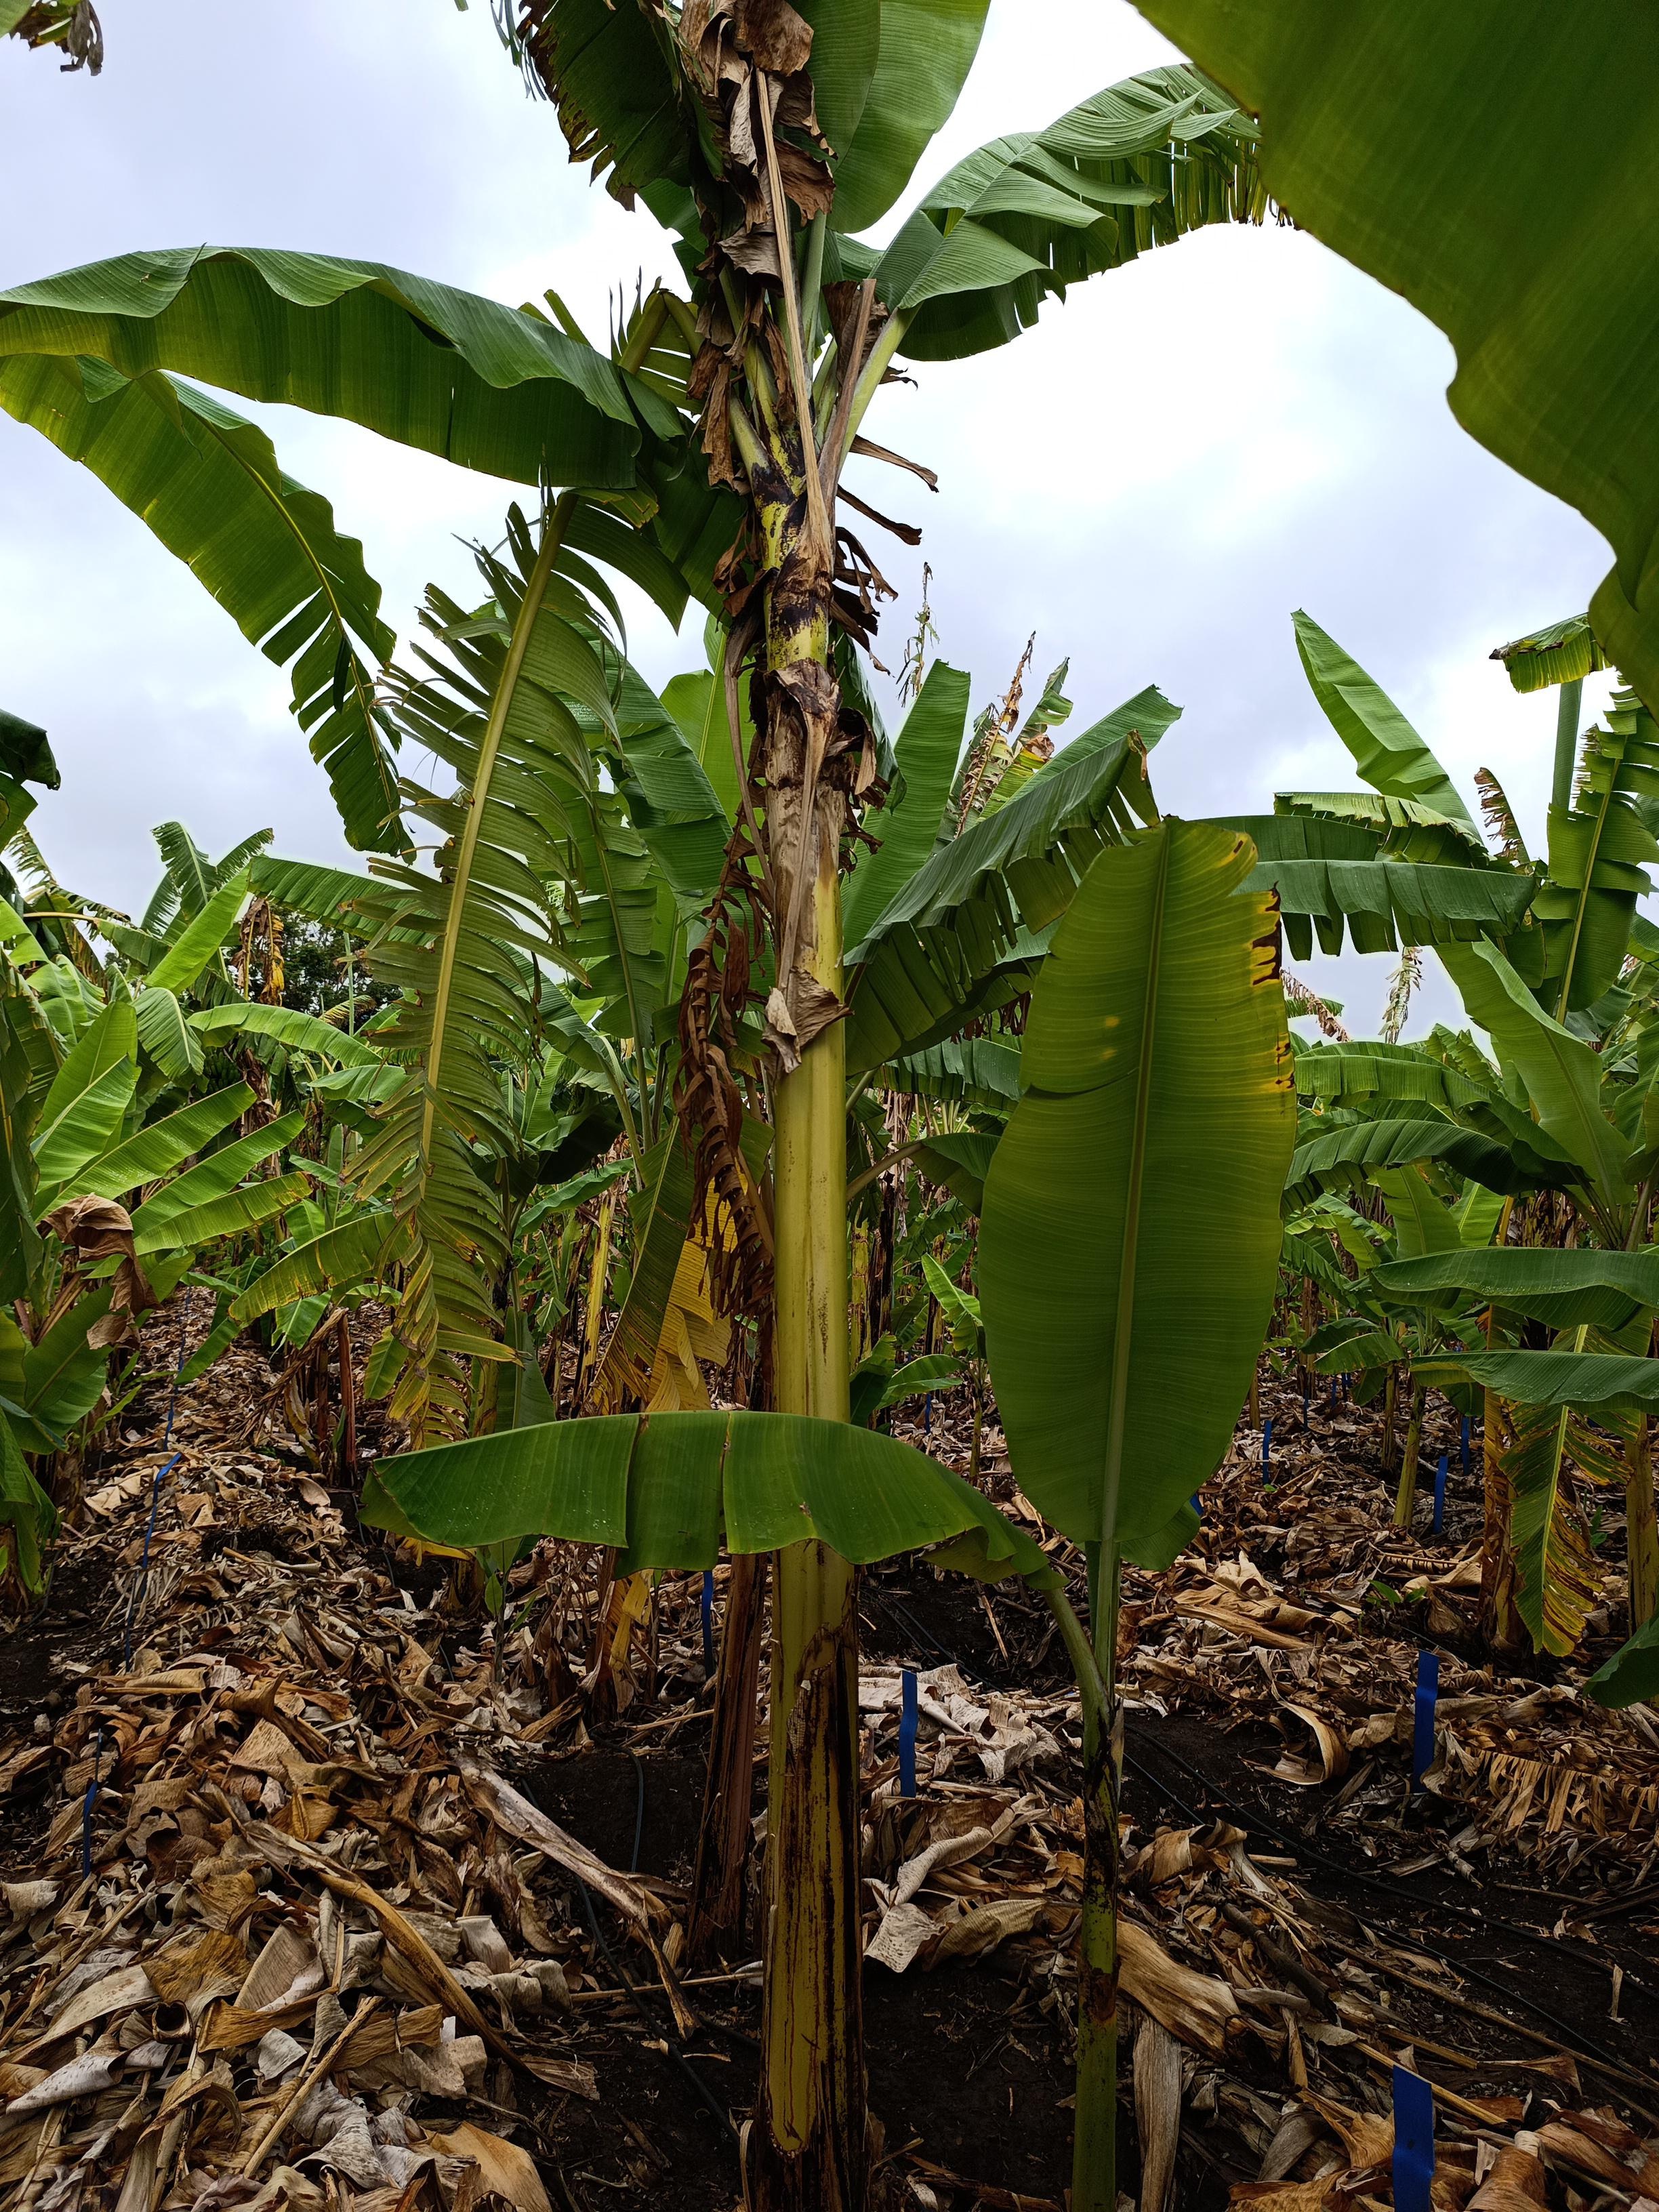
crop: banana
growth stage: vegetative
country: Tanzania
